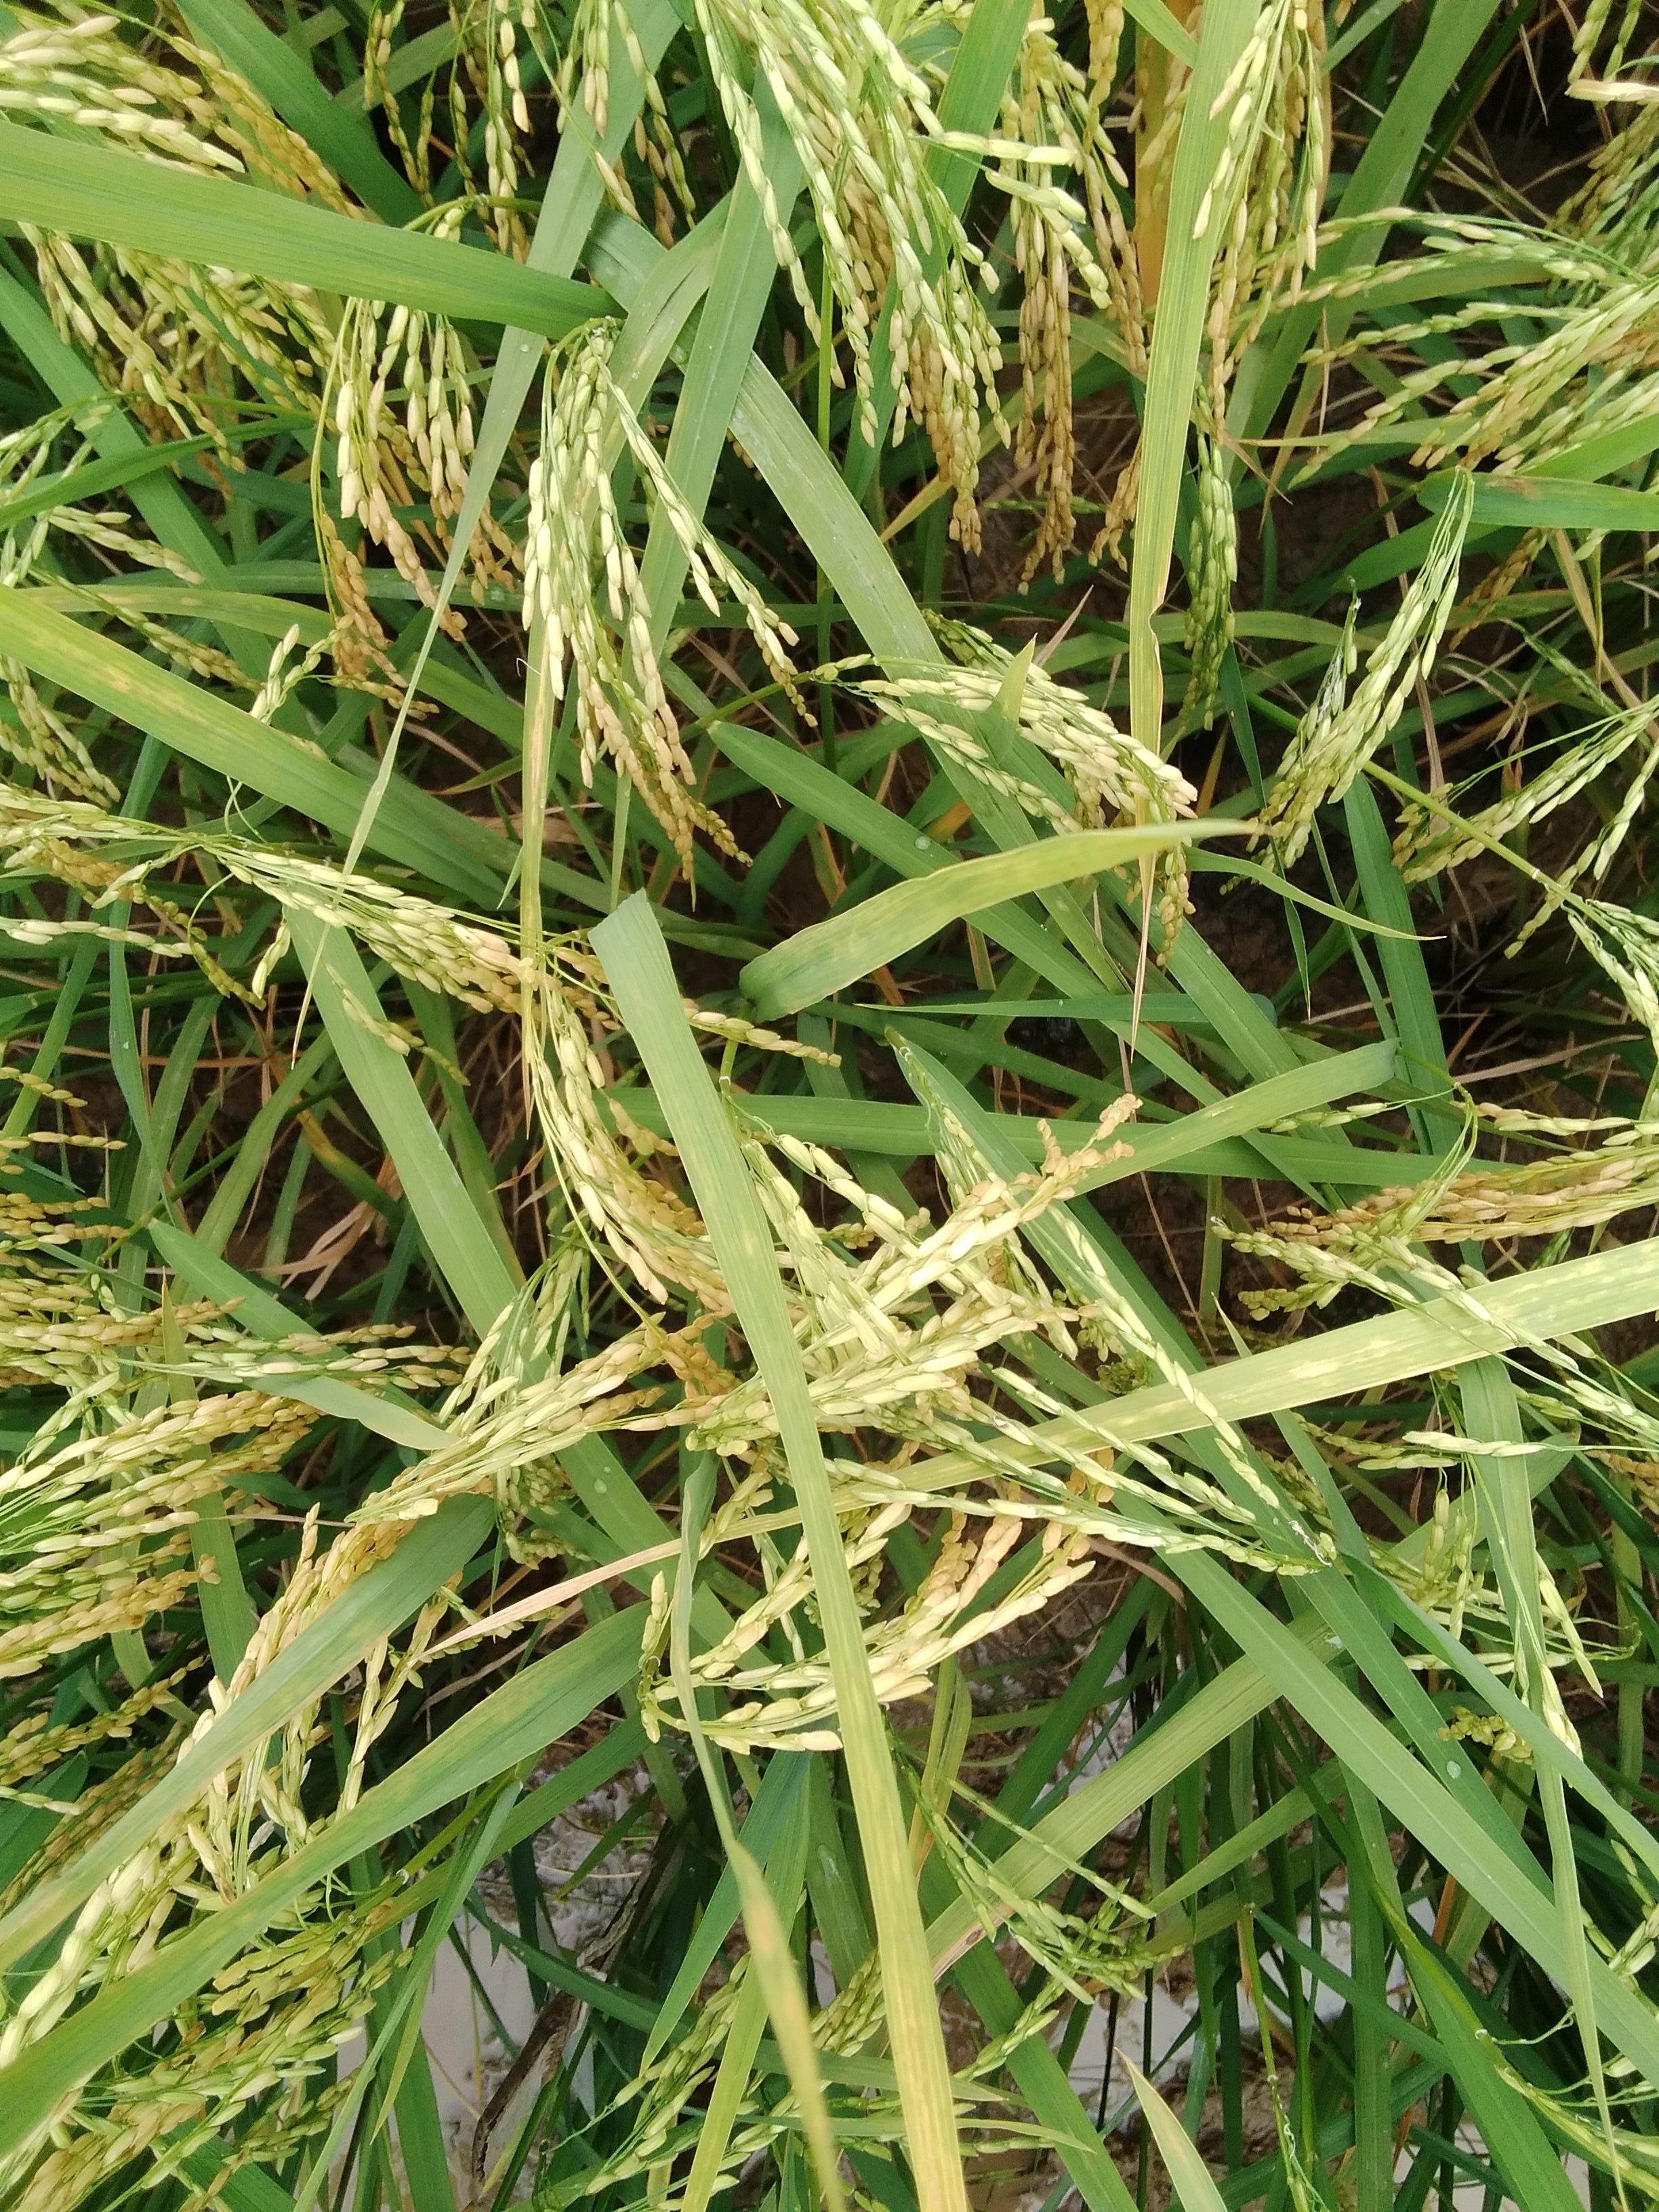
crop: rice
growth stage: ripening
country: Nigeria
